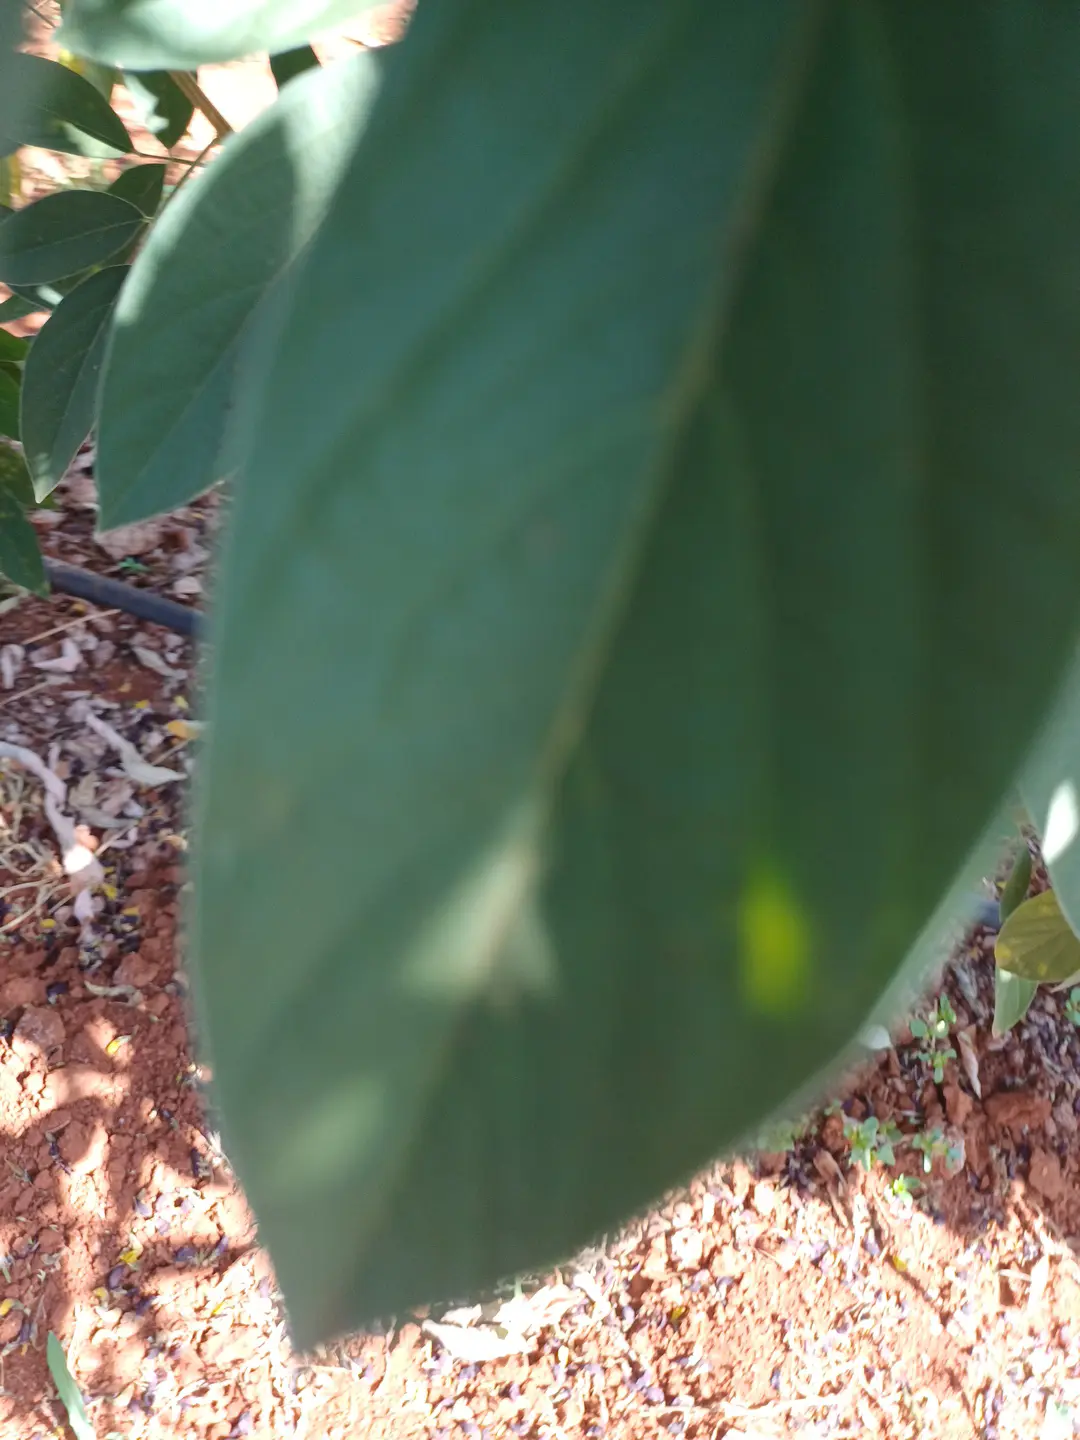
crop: pigeonpea
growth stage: development pod
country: Kenya
